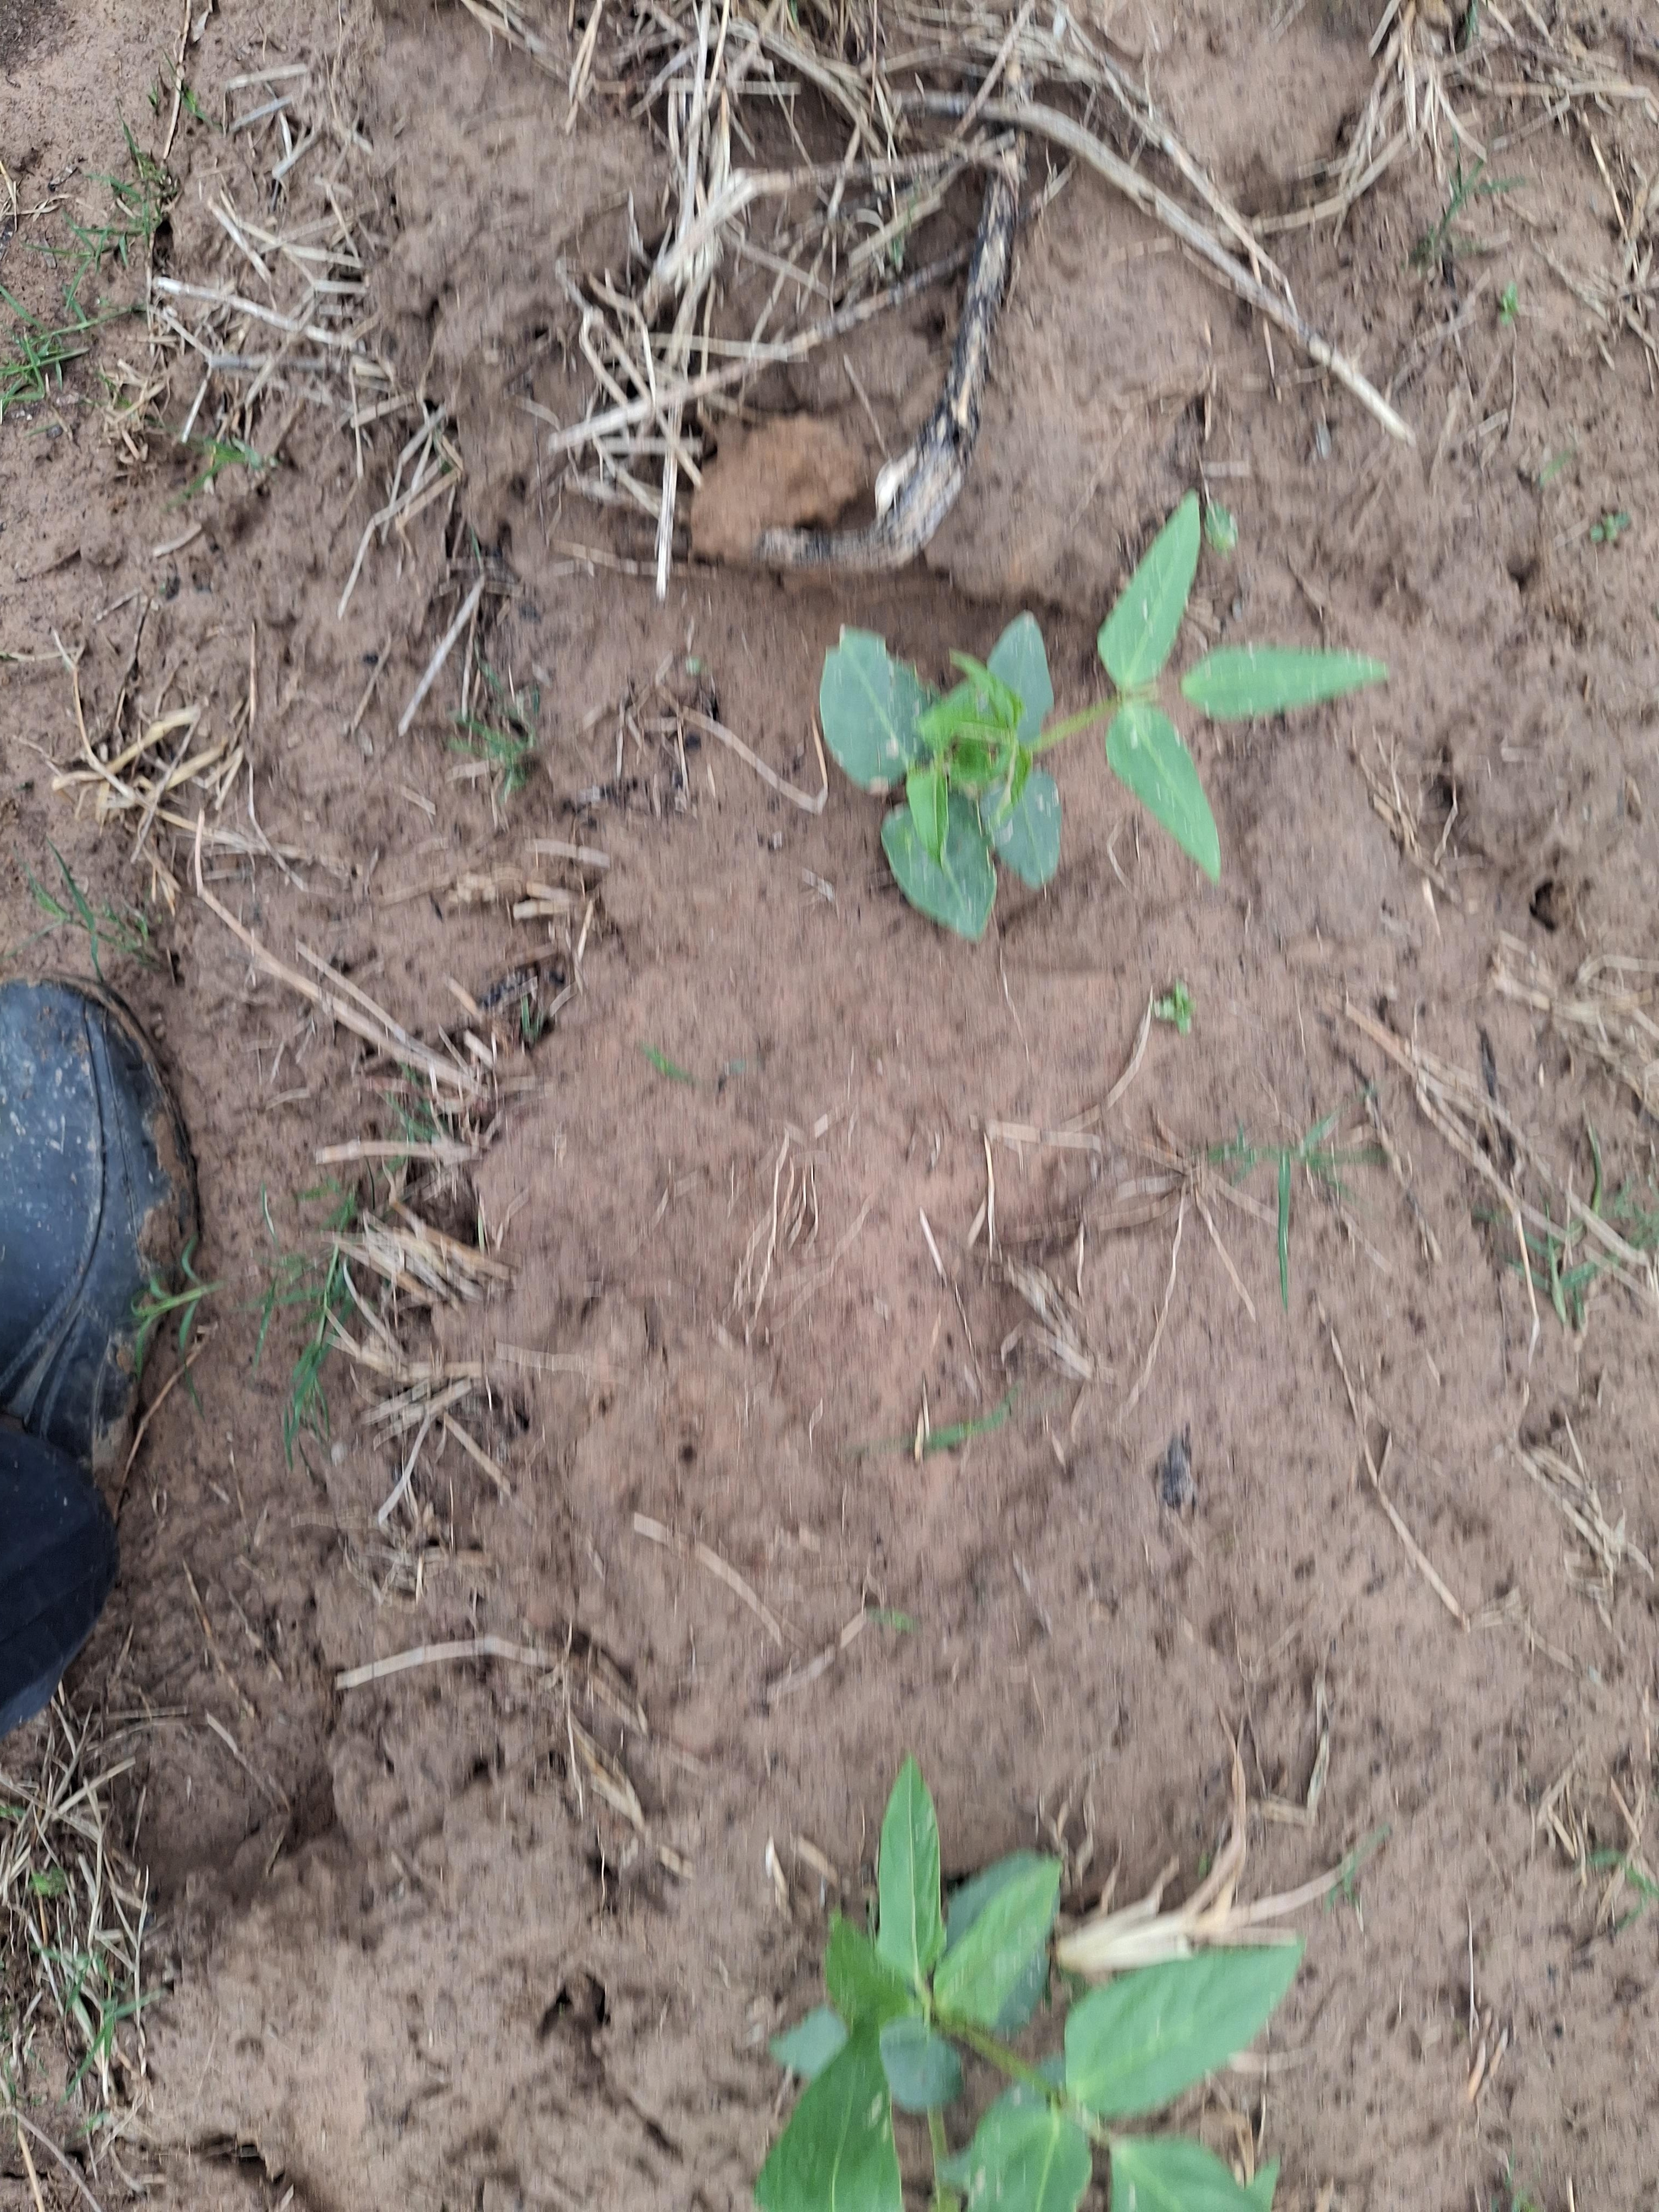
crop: cowpea
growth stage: emergence
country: Nigeria
